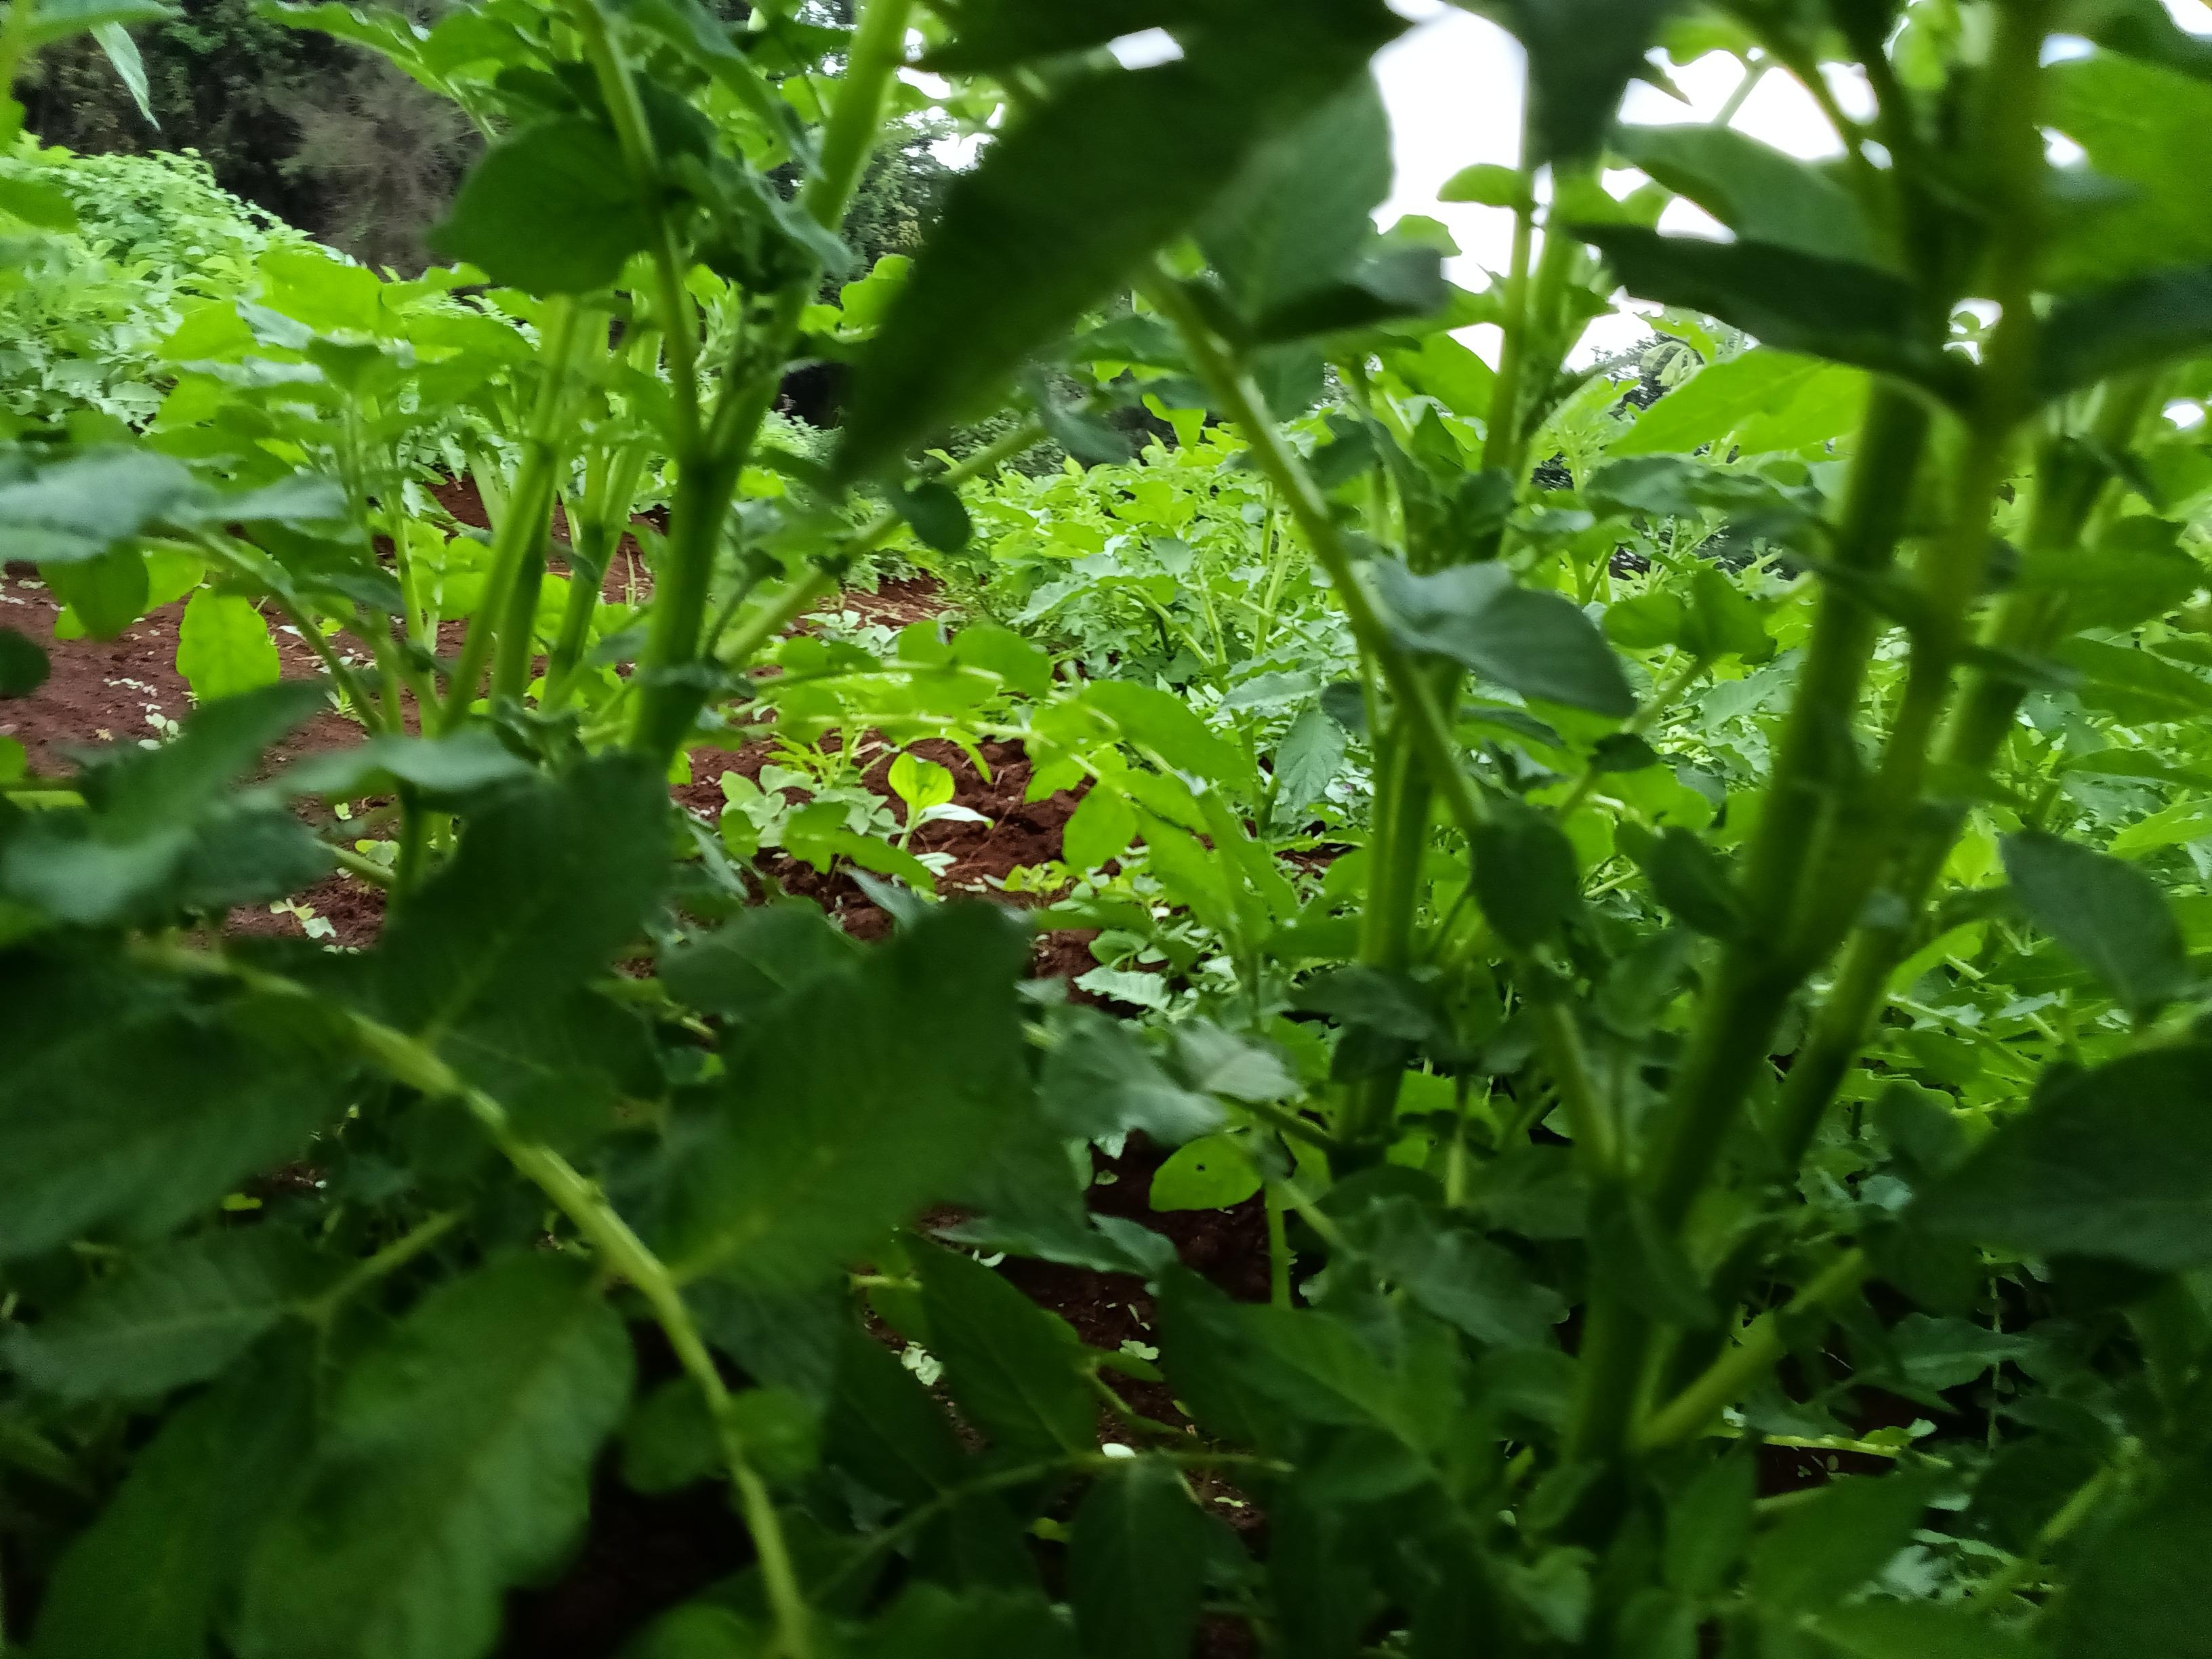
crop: potato
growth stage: flowering
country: Kenya
